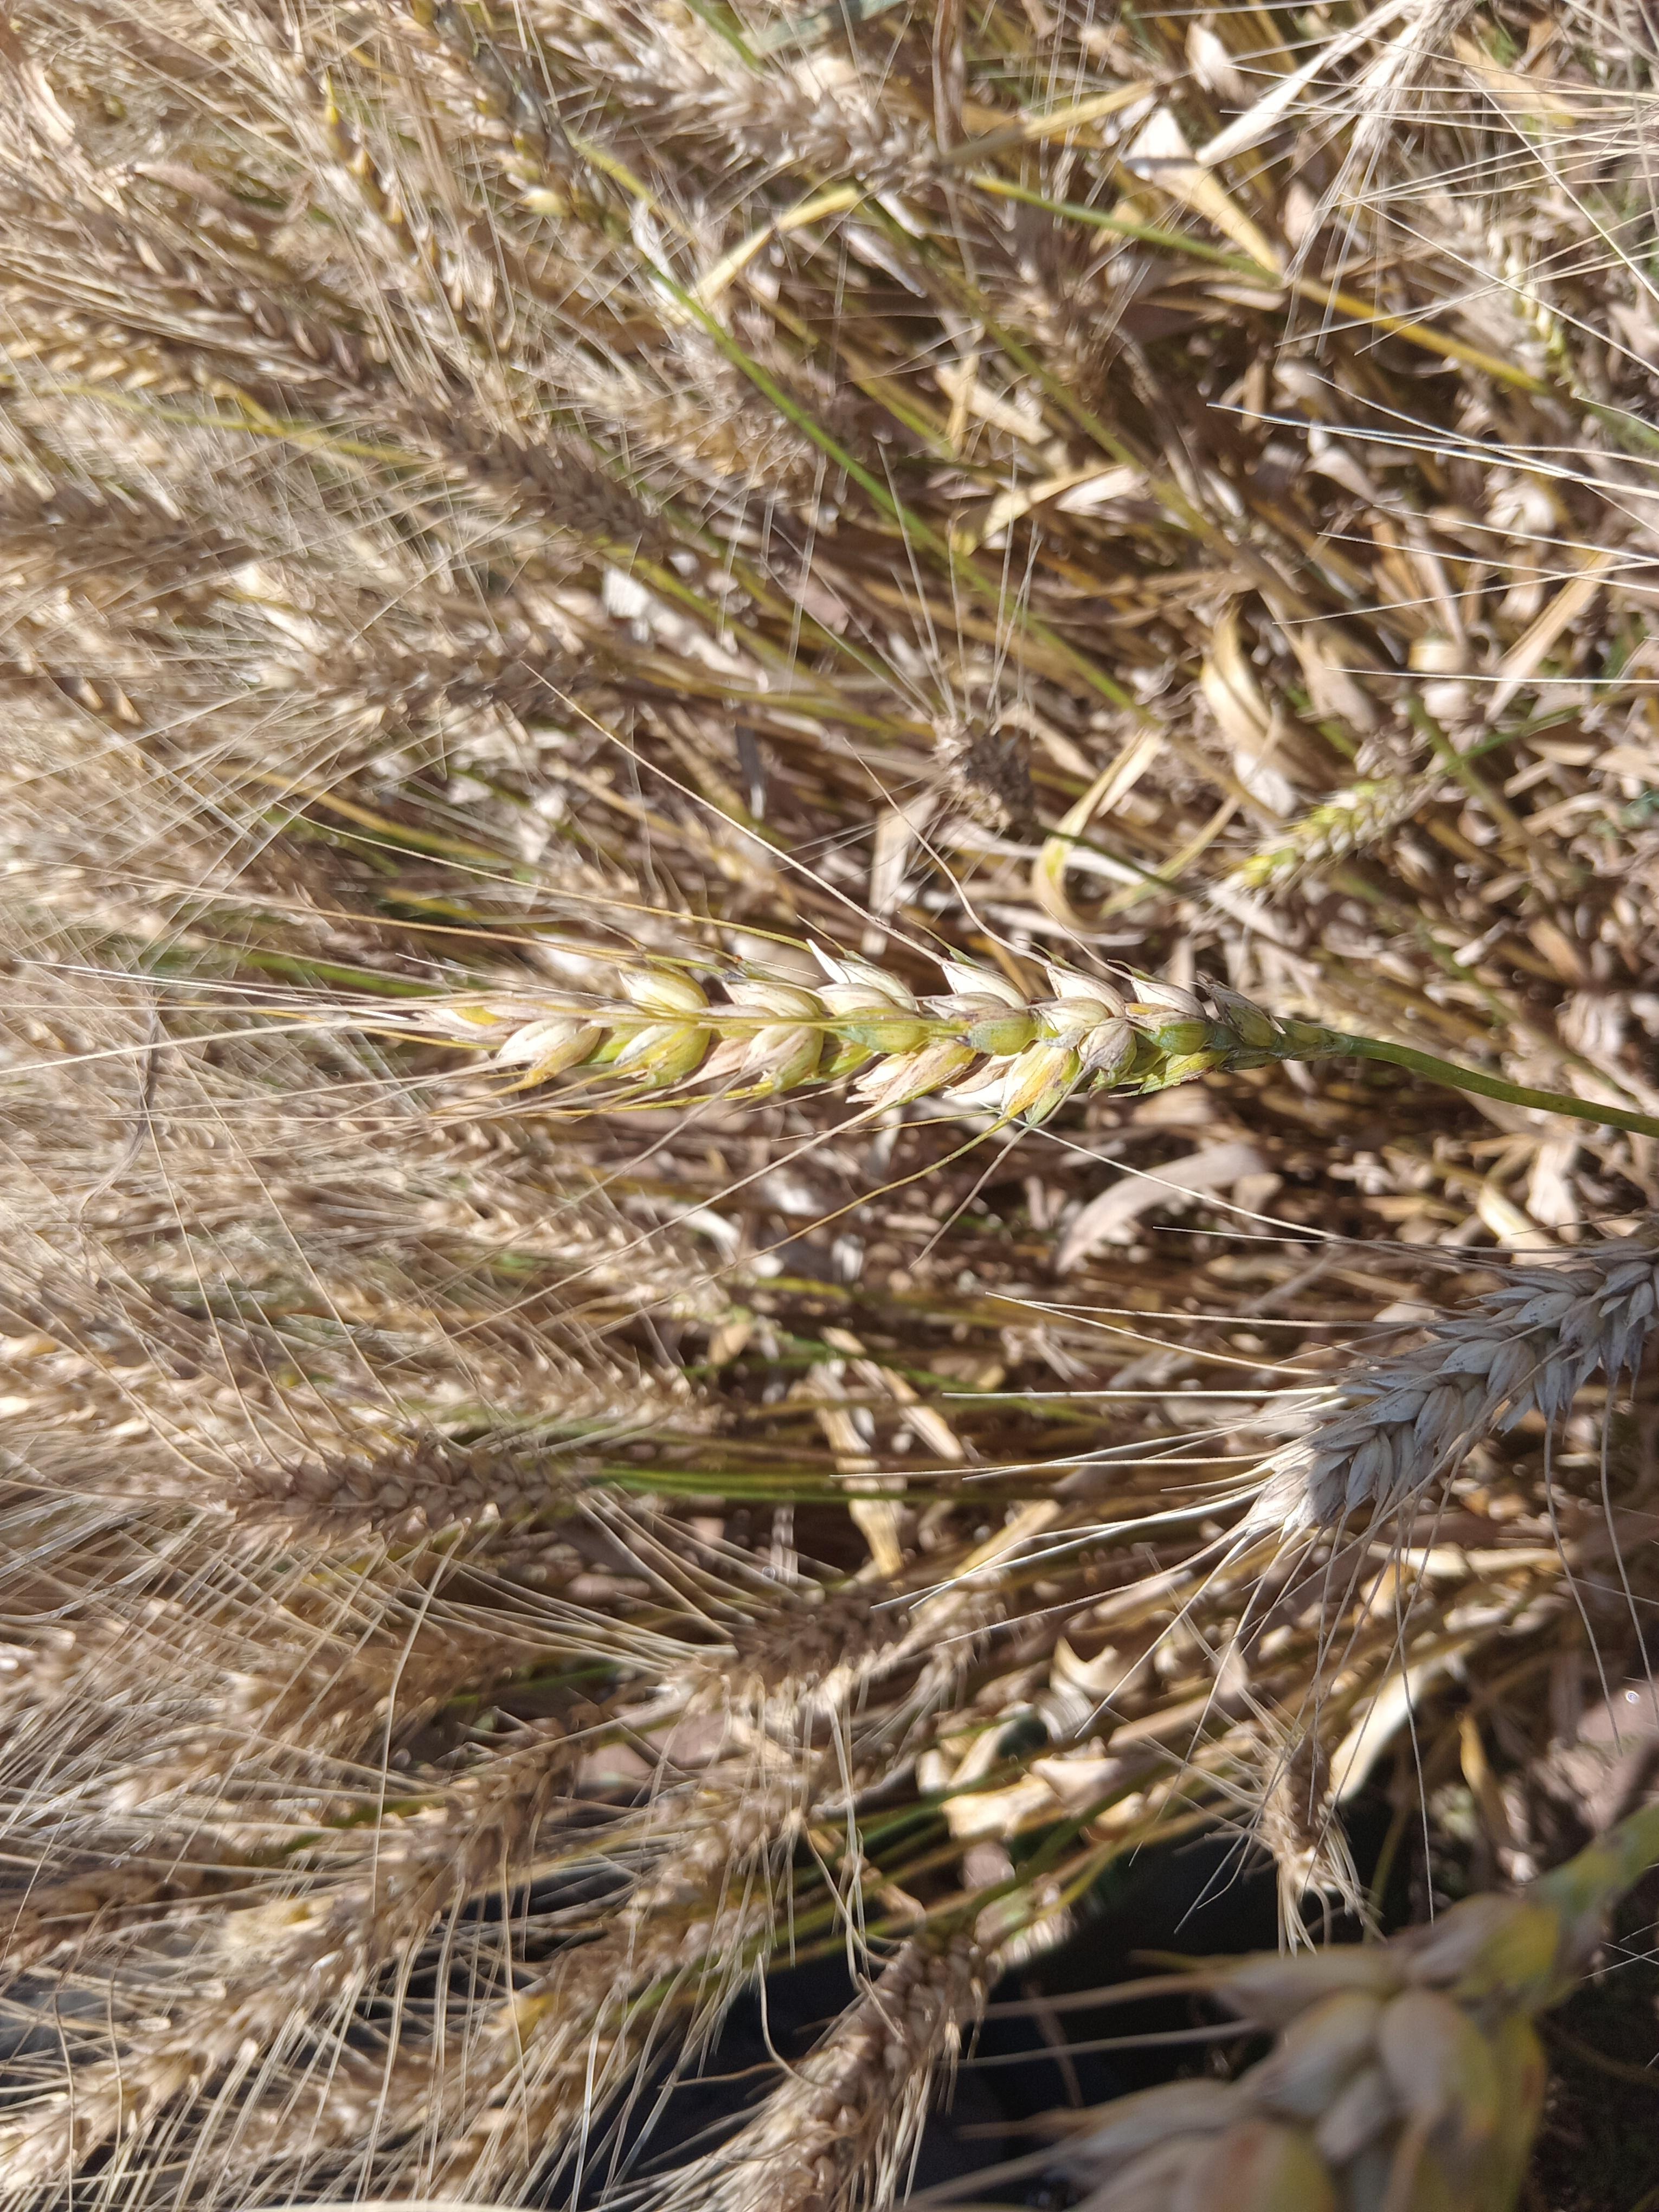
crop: wheat
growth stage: maturity
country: Kenya
